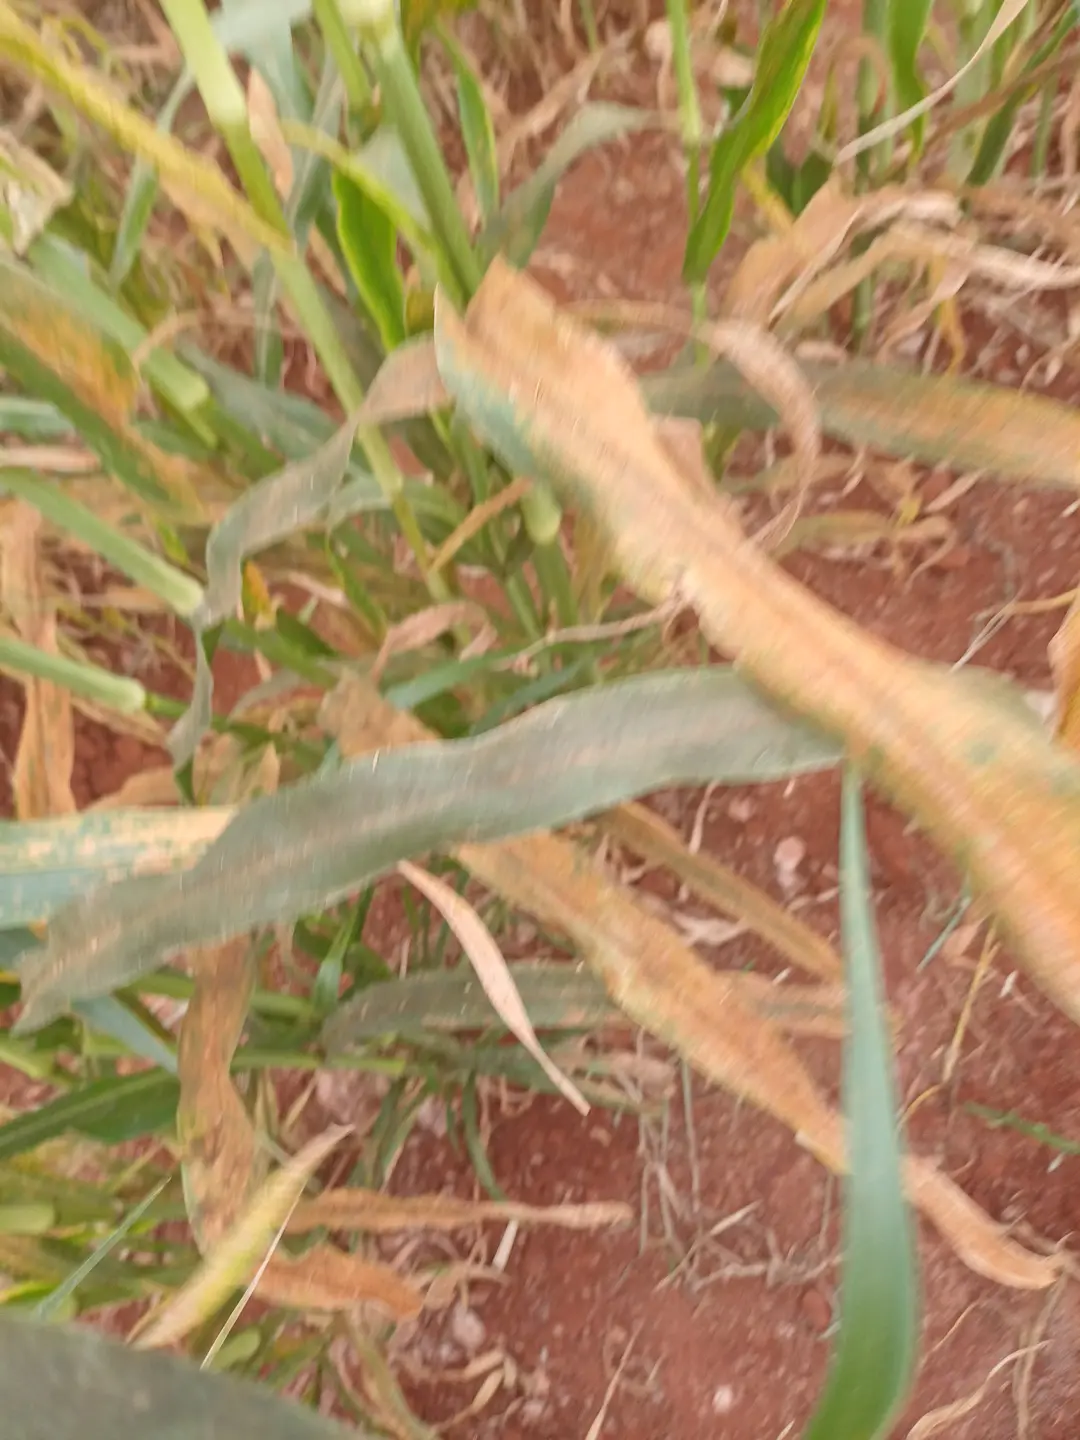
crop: pearl millet
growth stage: filling grain
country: Kenya
